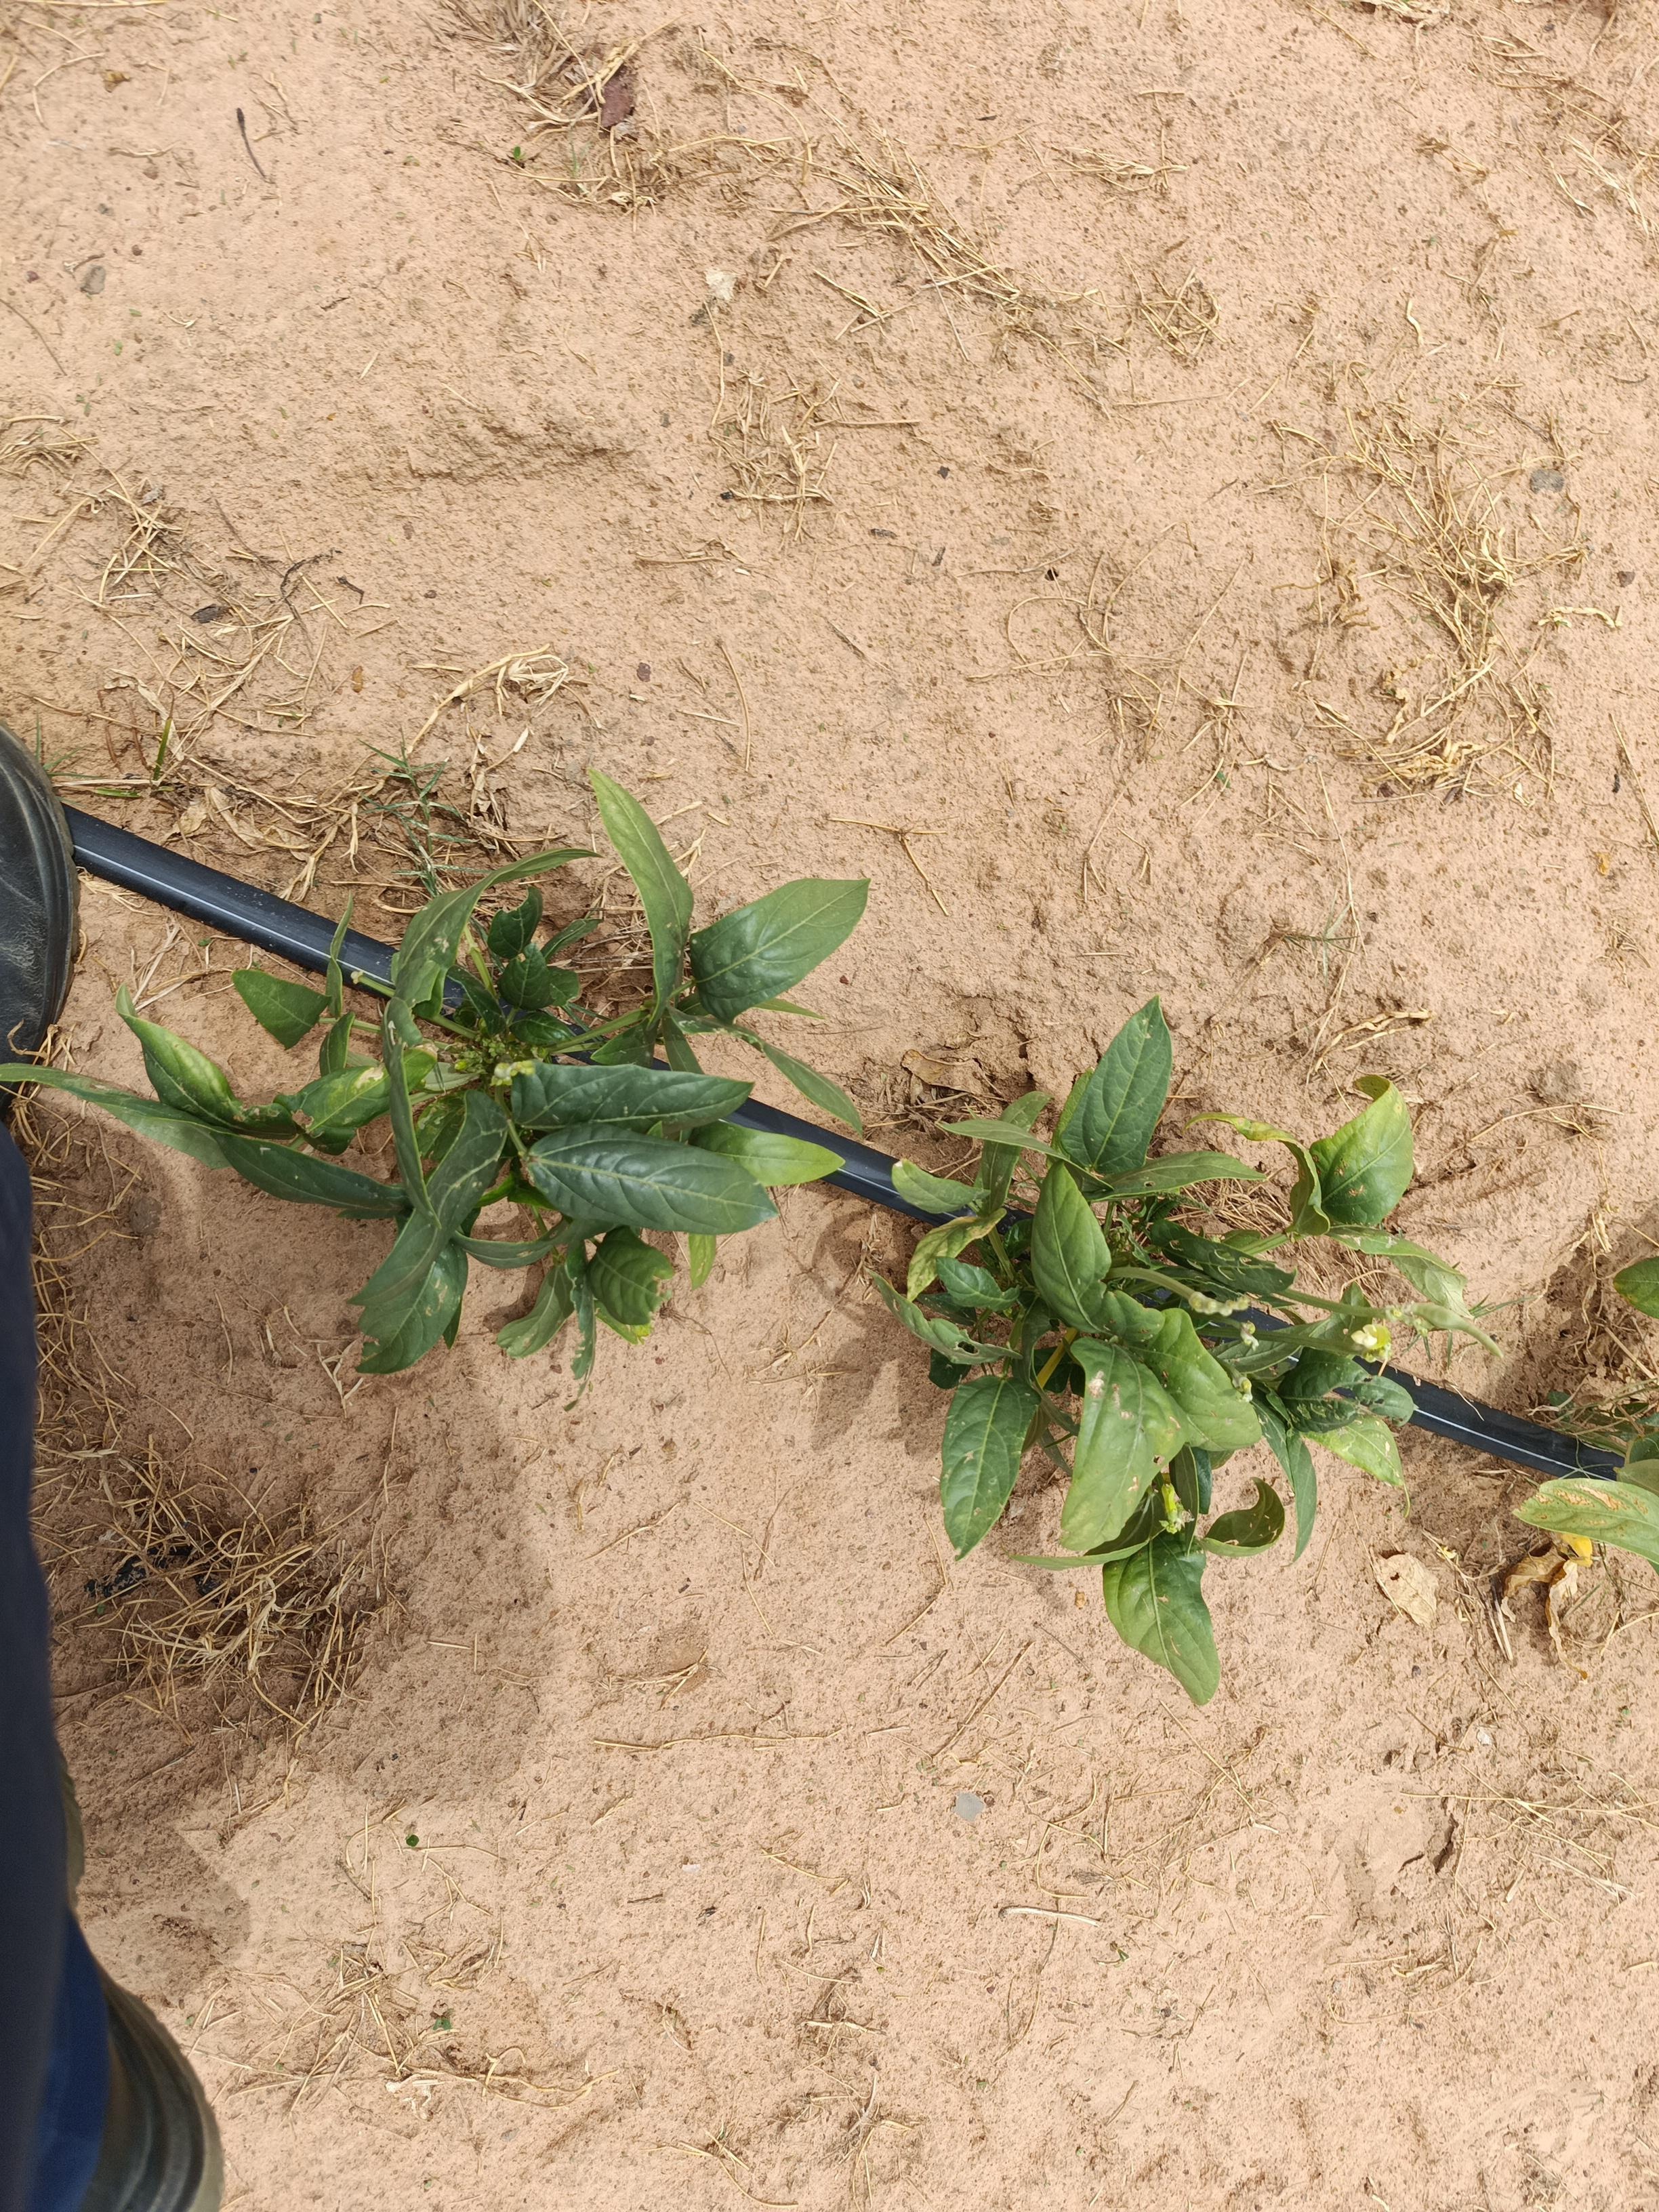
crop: cowpea
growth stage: flowering
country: Nigeria
